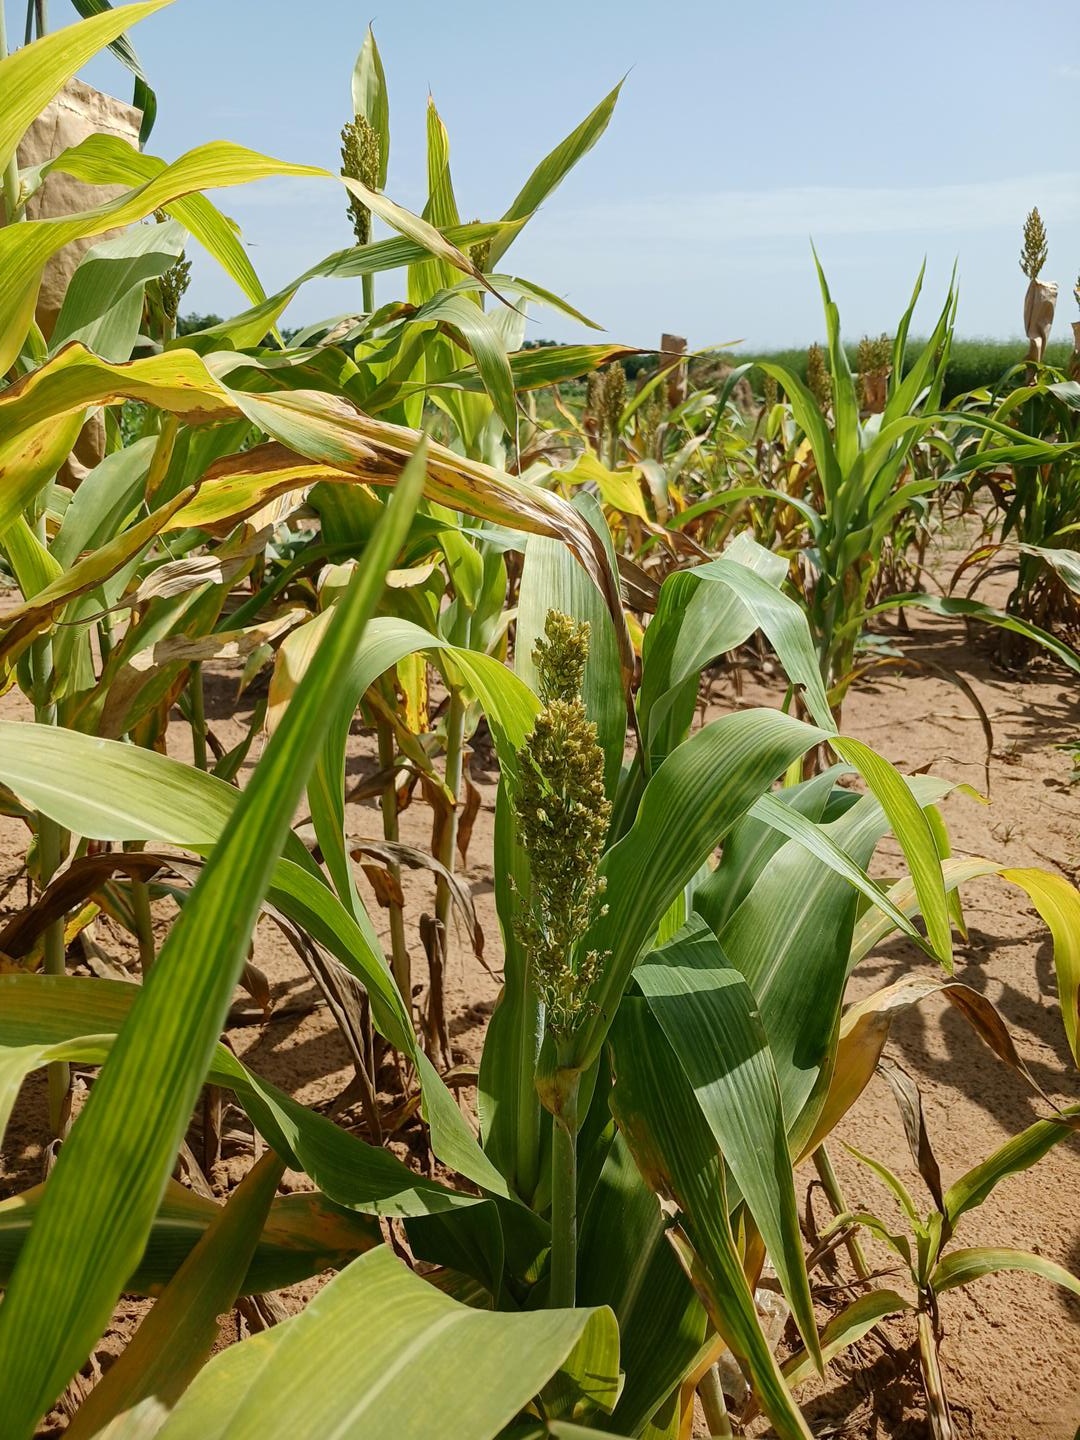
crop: sorghum
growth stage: filling grain
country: Senegal
